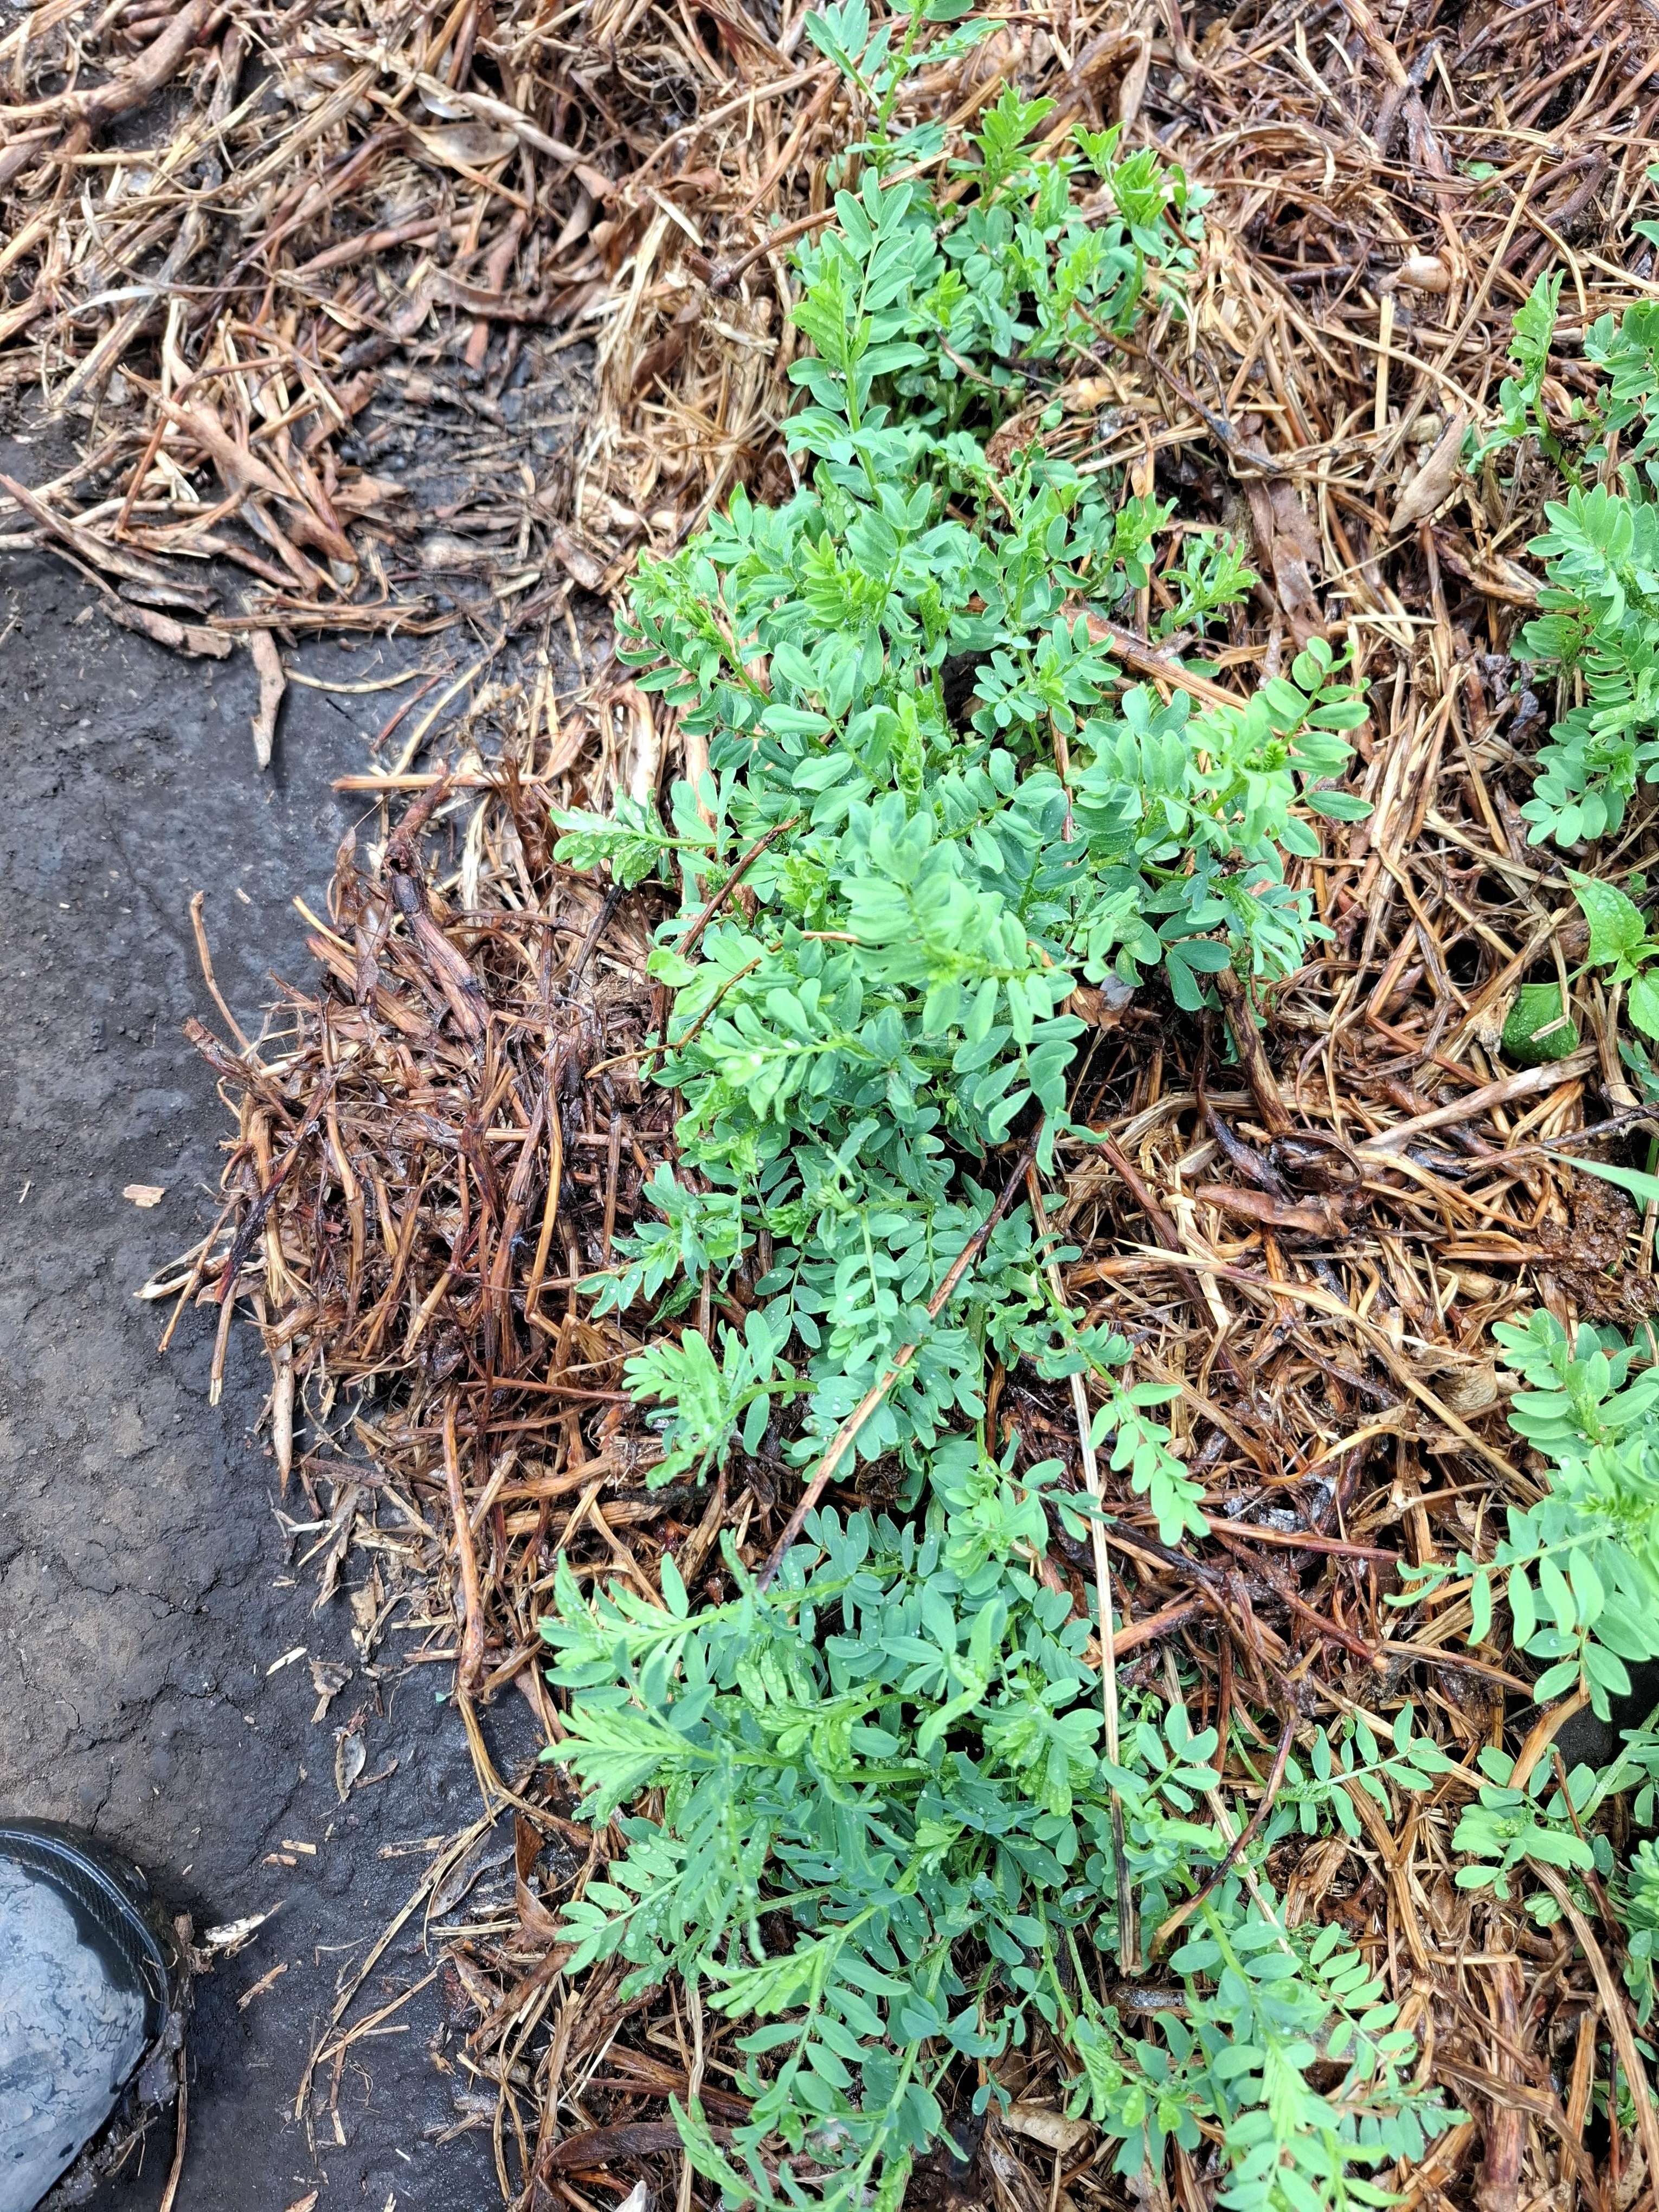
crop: lentil
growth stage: vegetative
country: Tanzania
